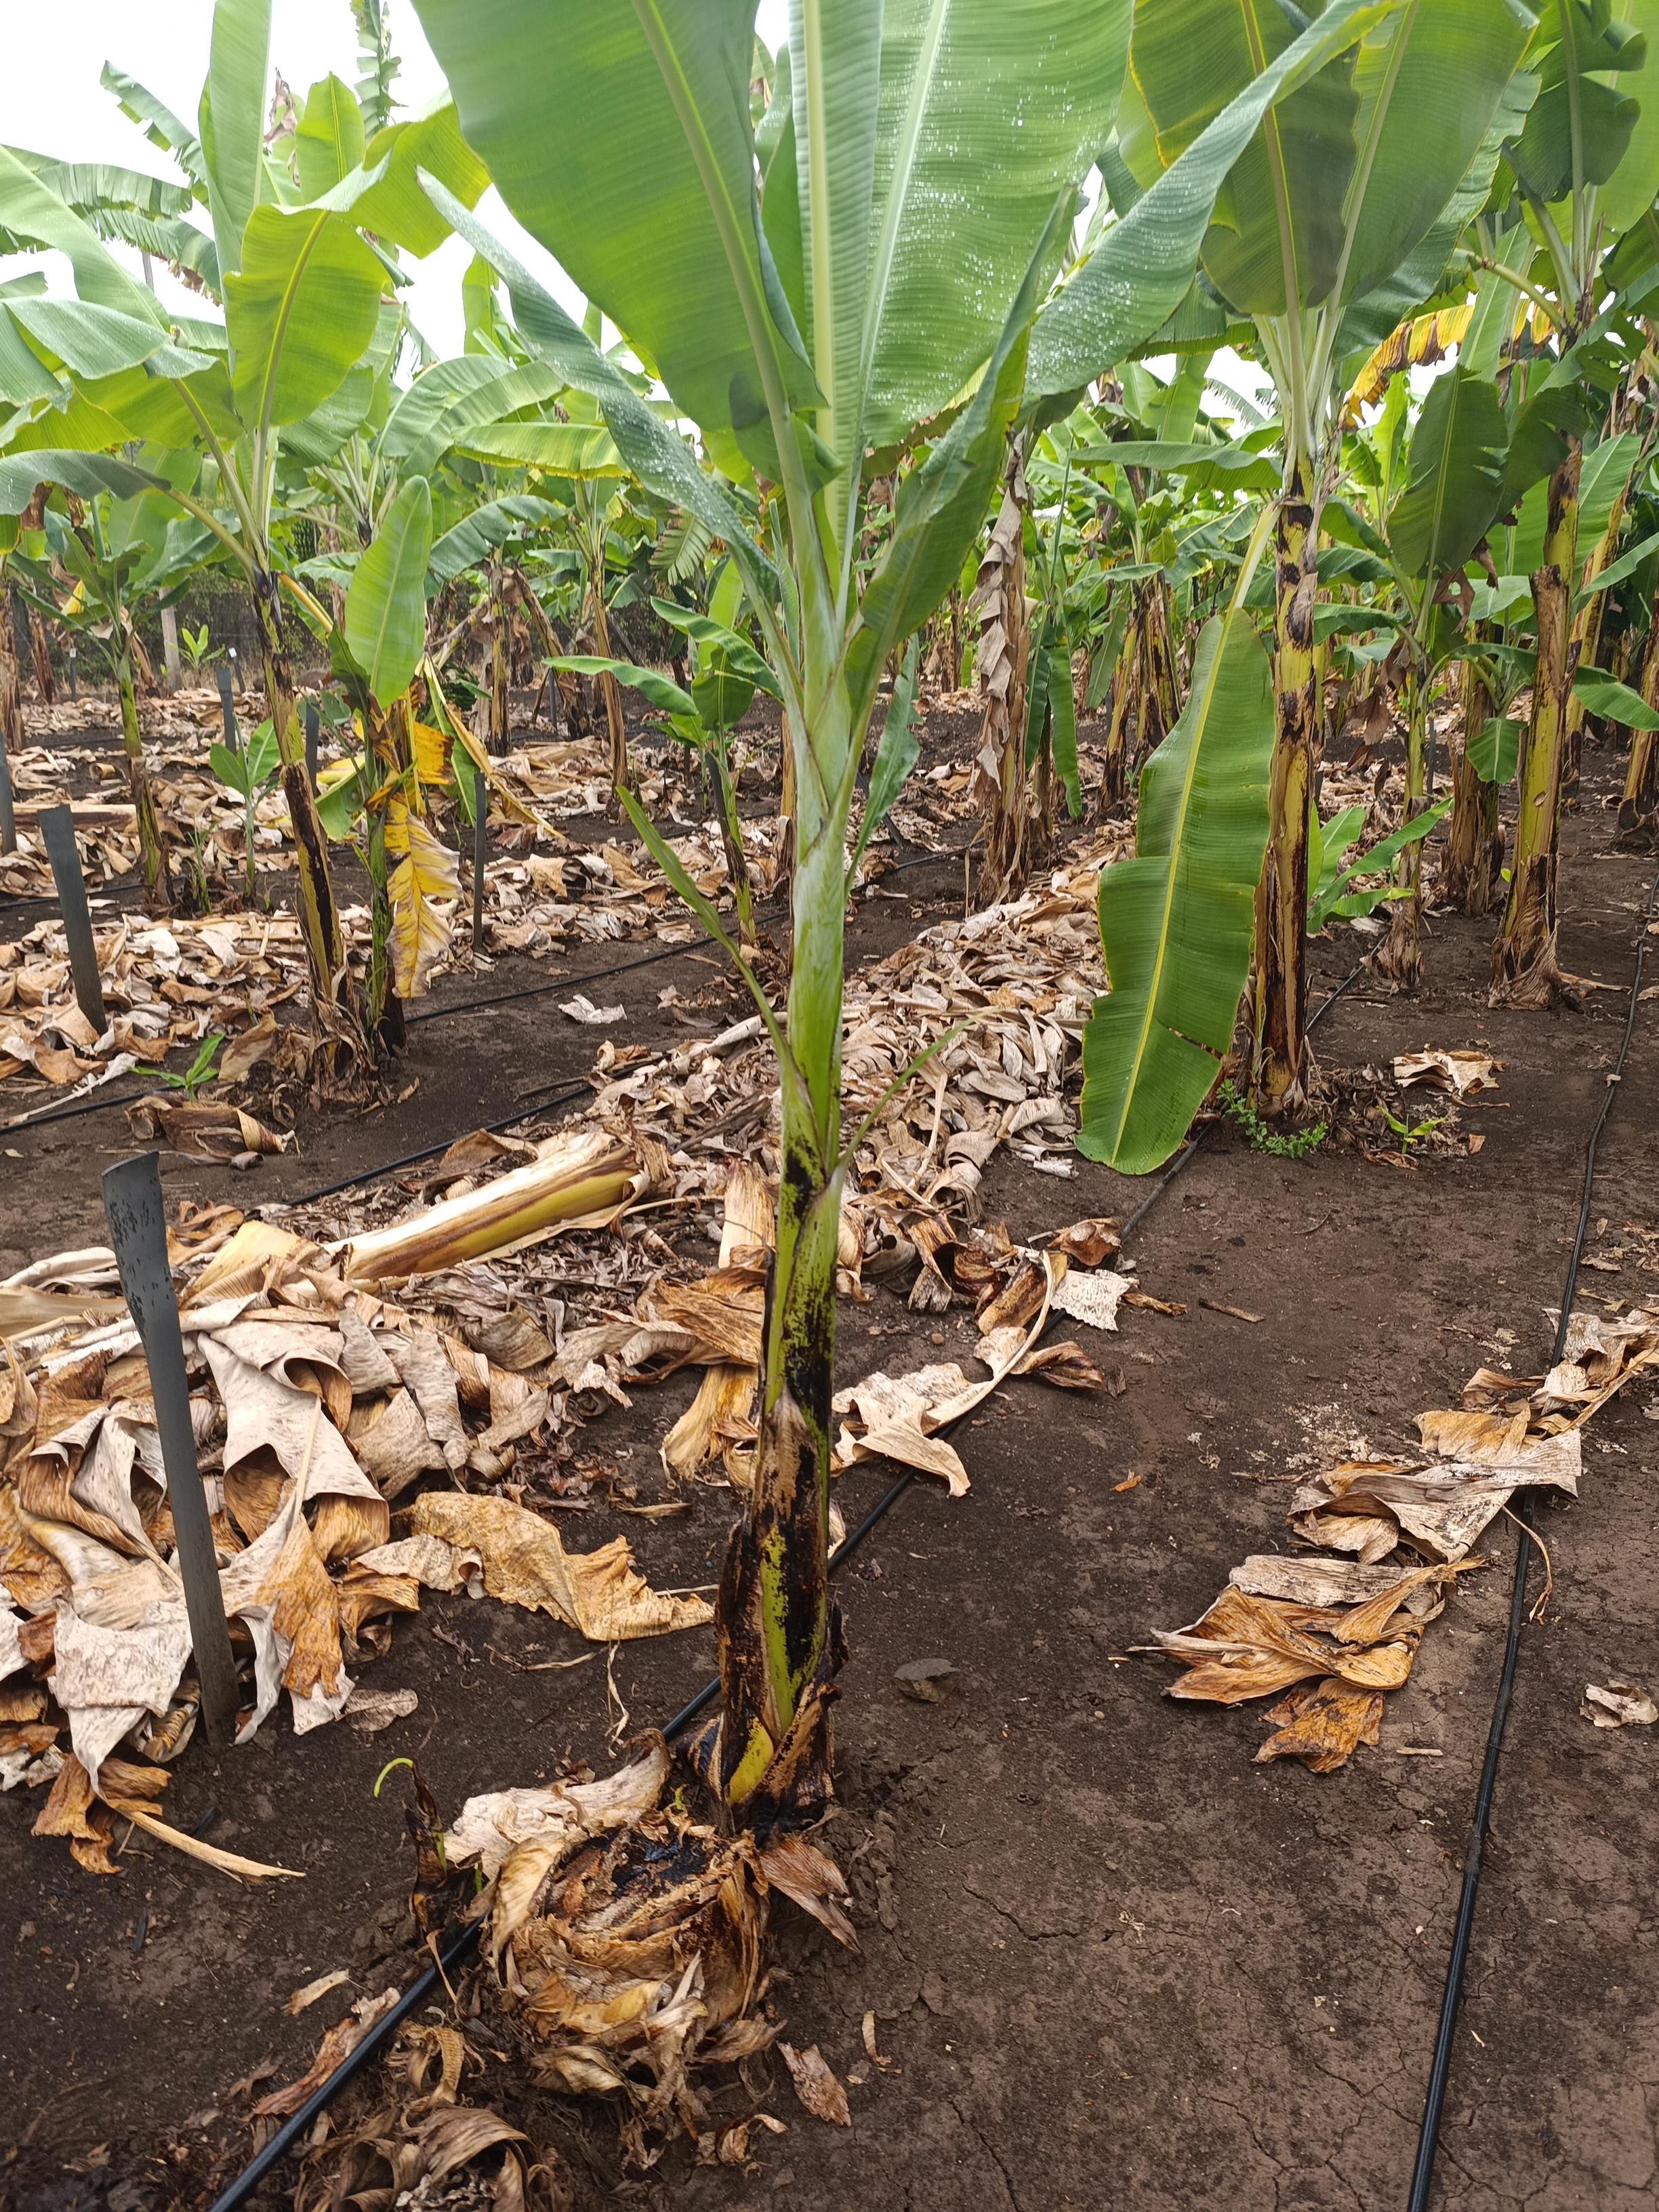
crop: banana
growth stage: vegetative
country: Tanzania
